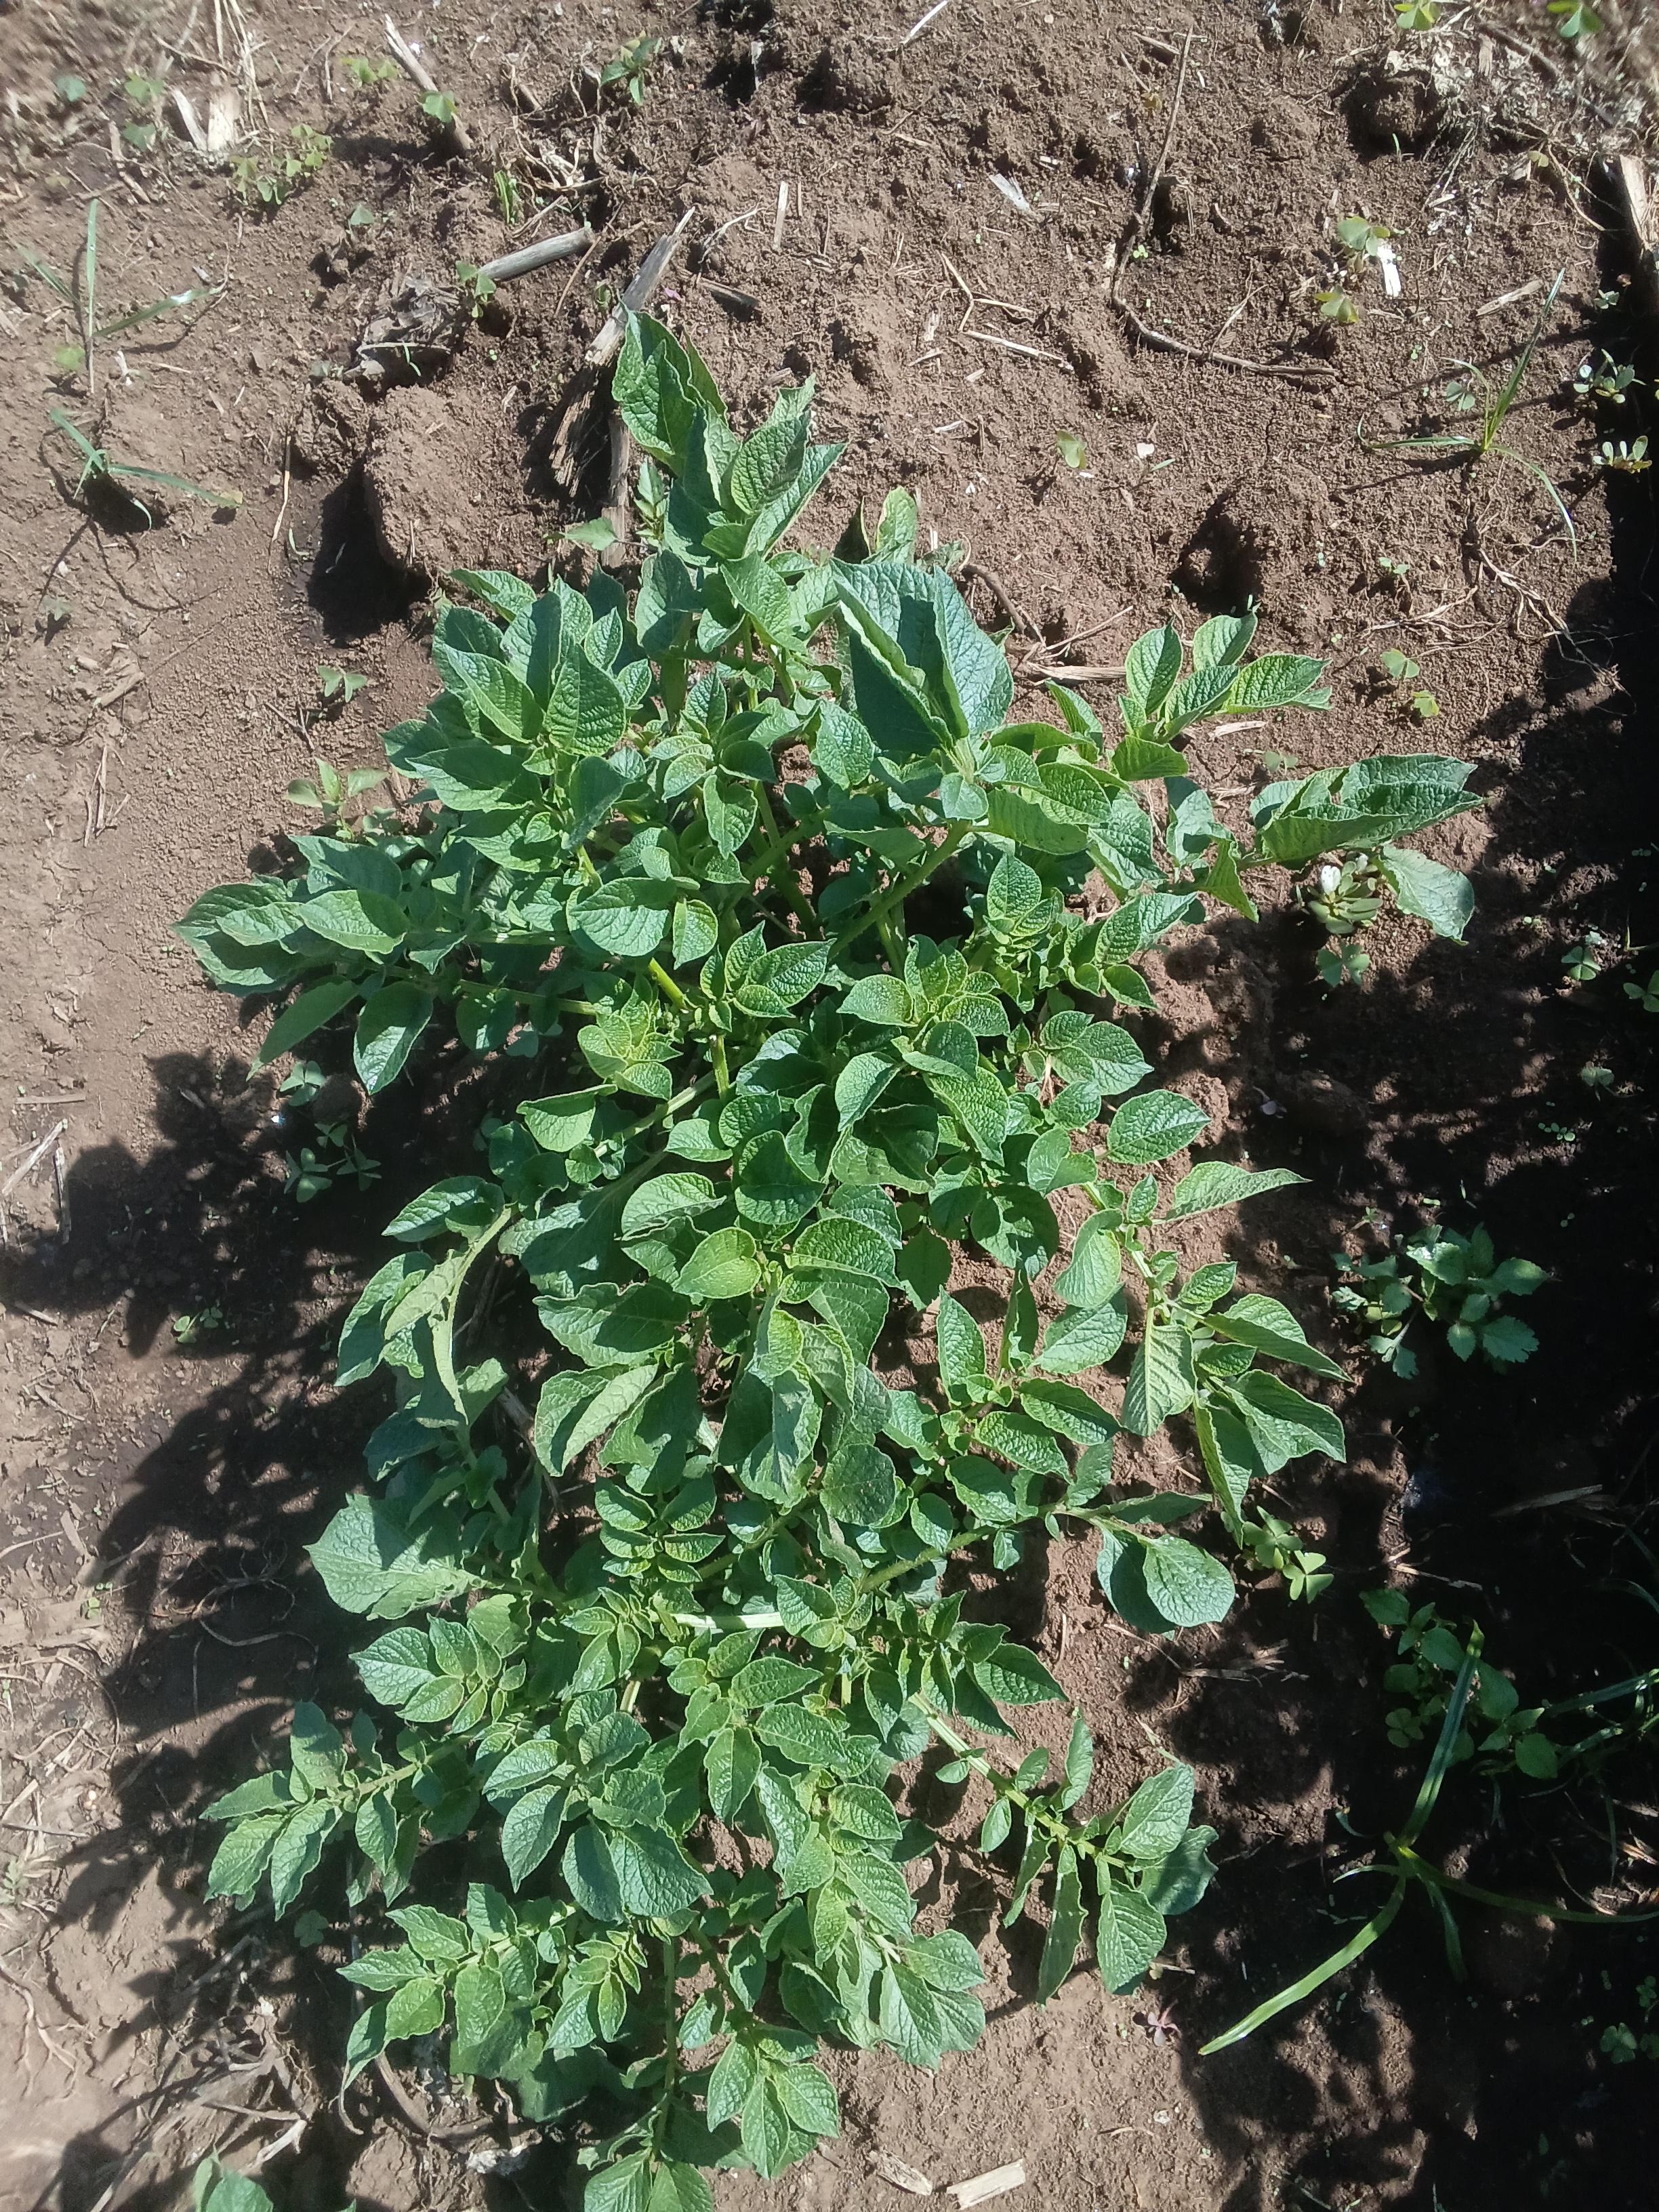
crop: potato
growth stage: vegetative
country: Kenya
